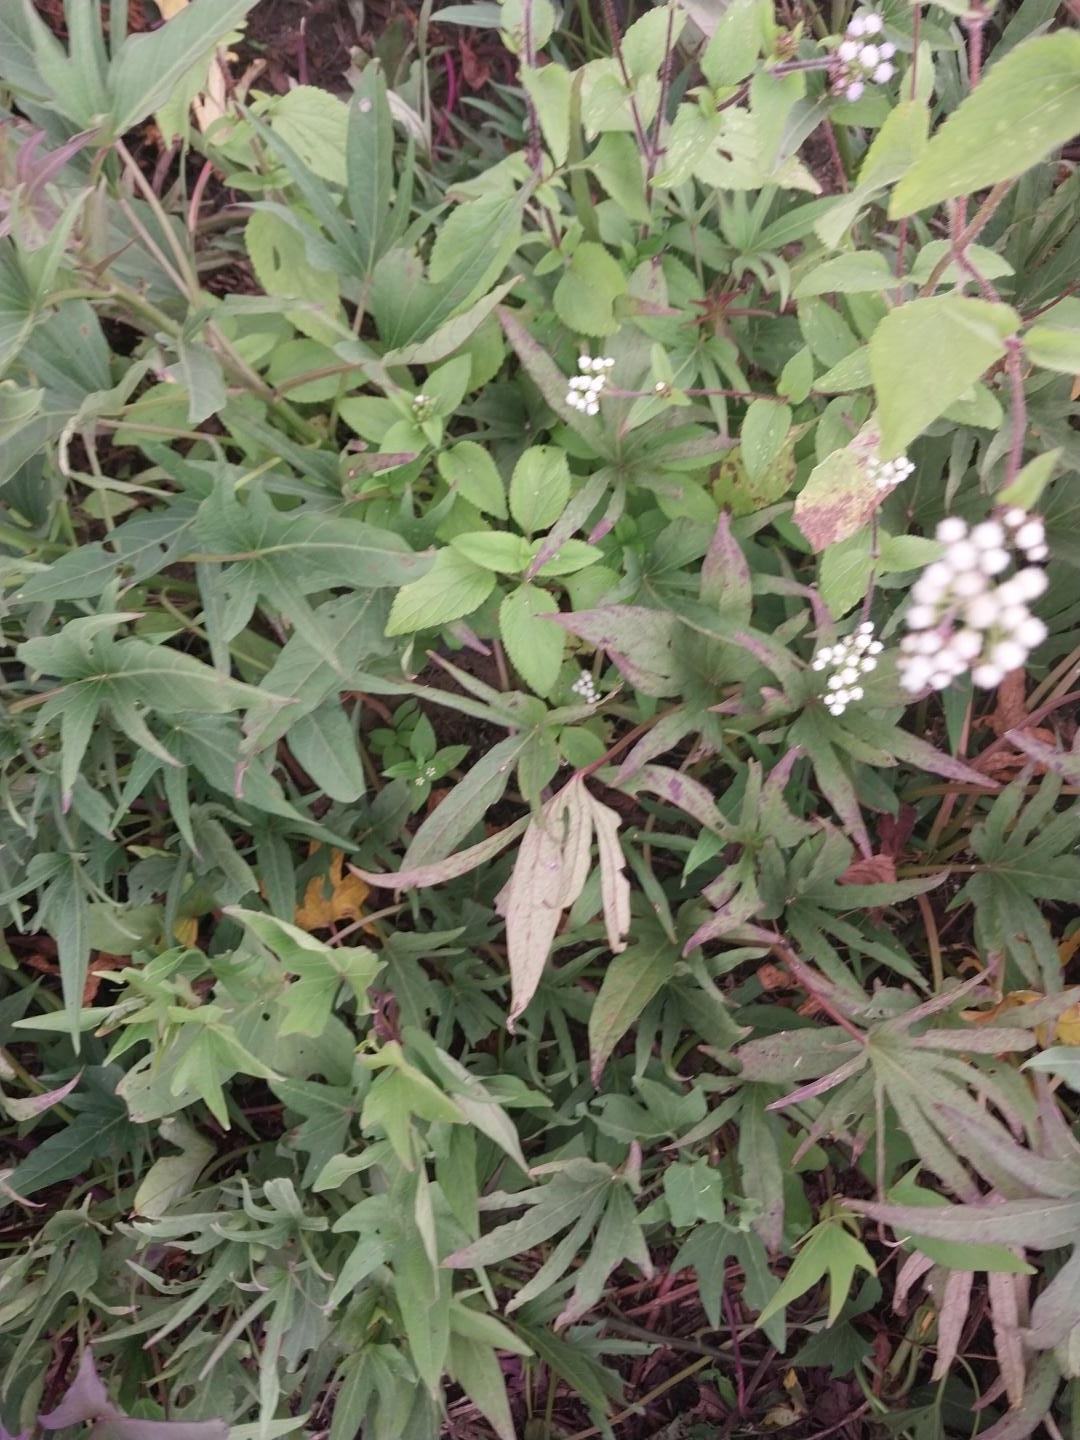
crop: sweet potato
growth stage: flowering
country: Tanzania
